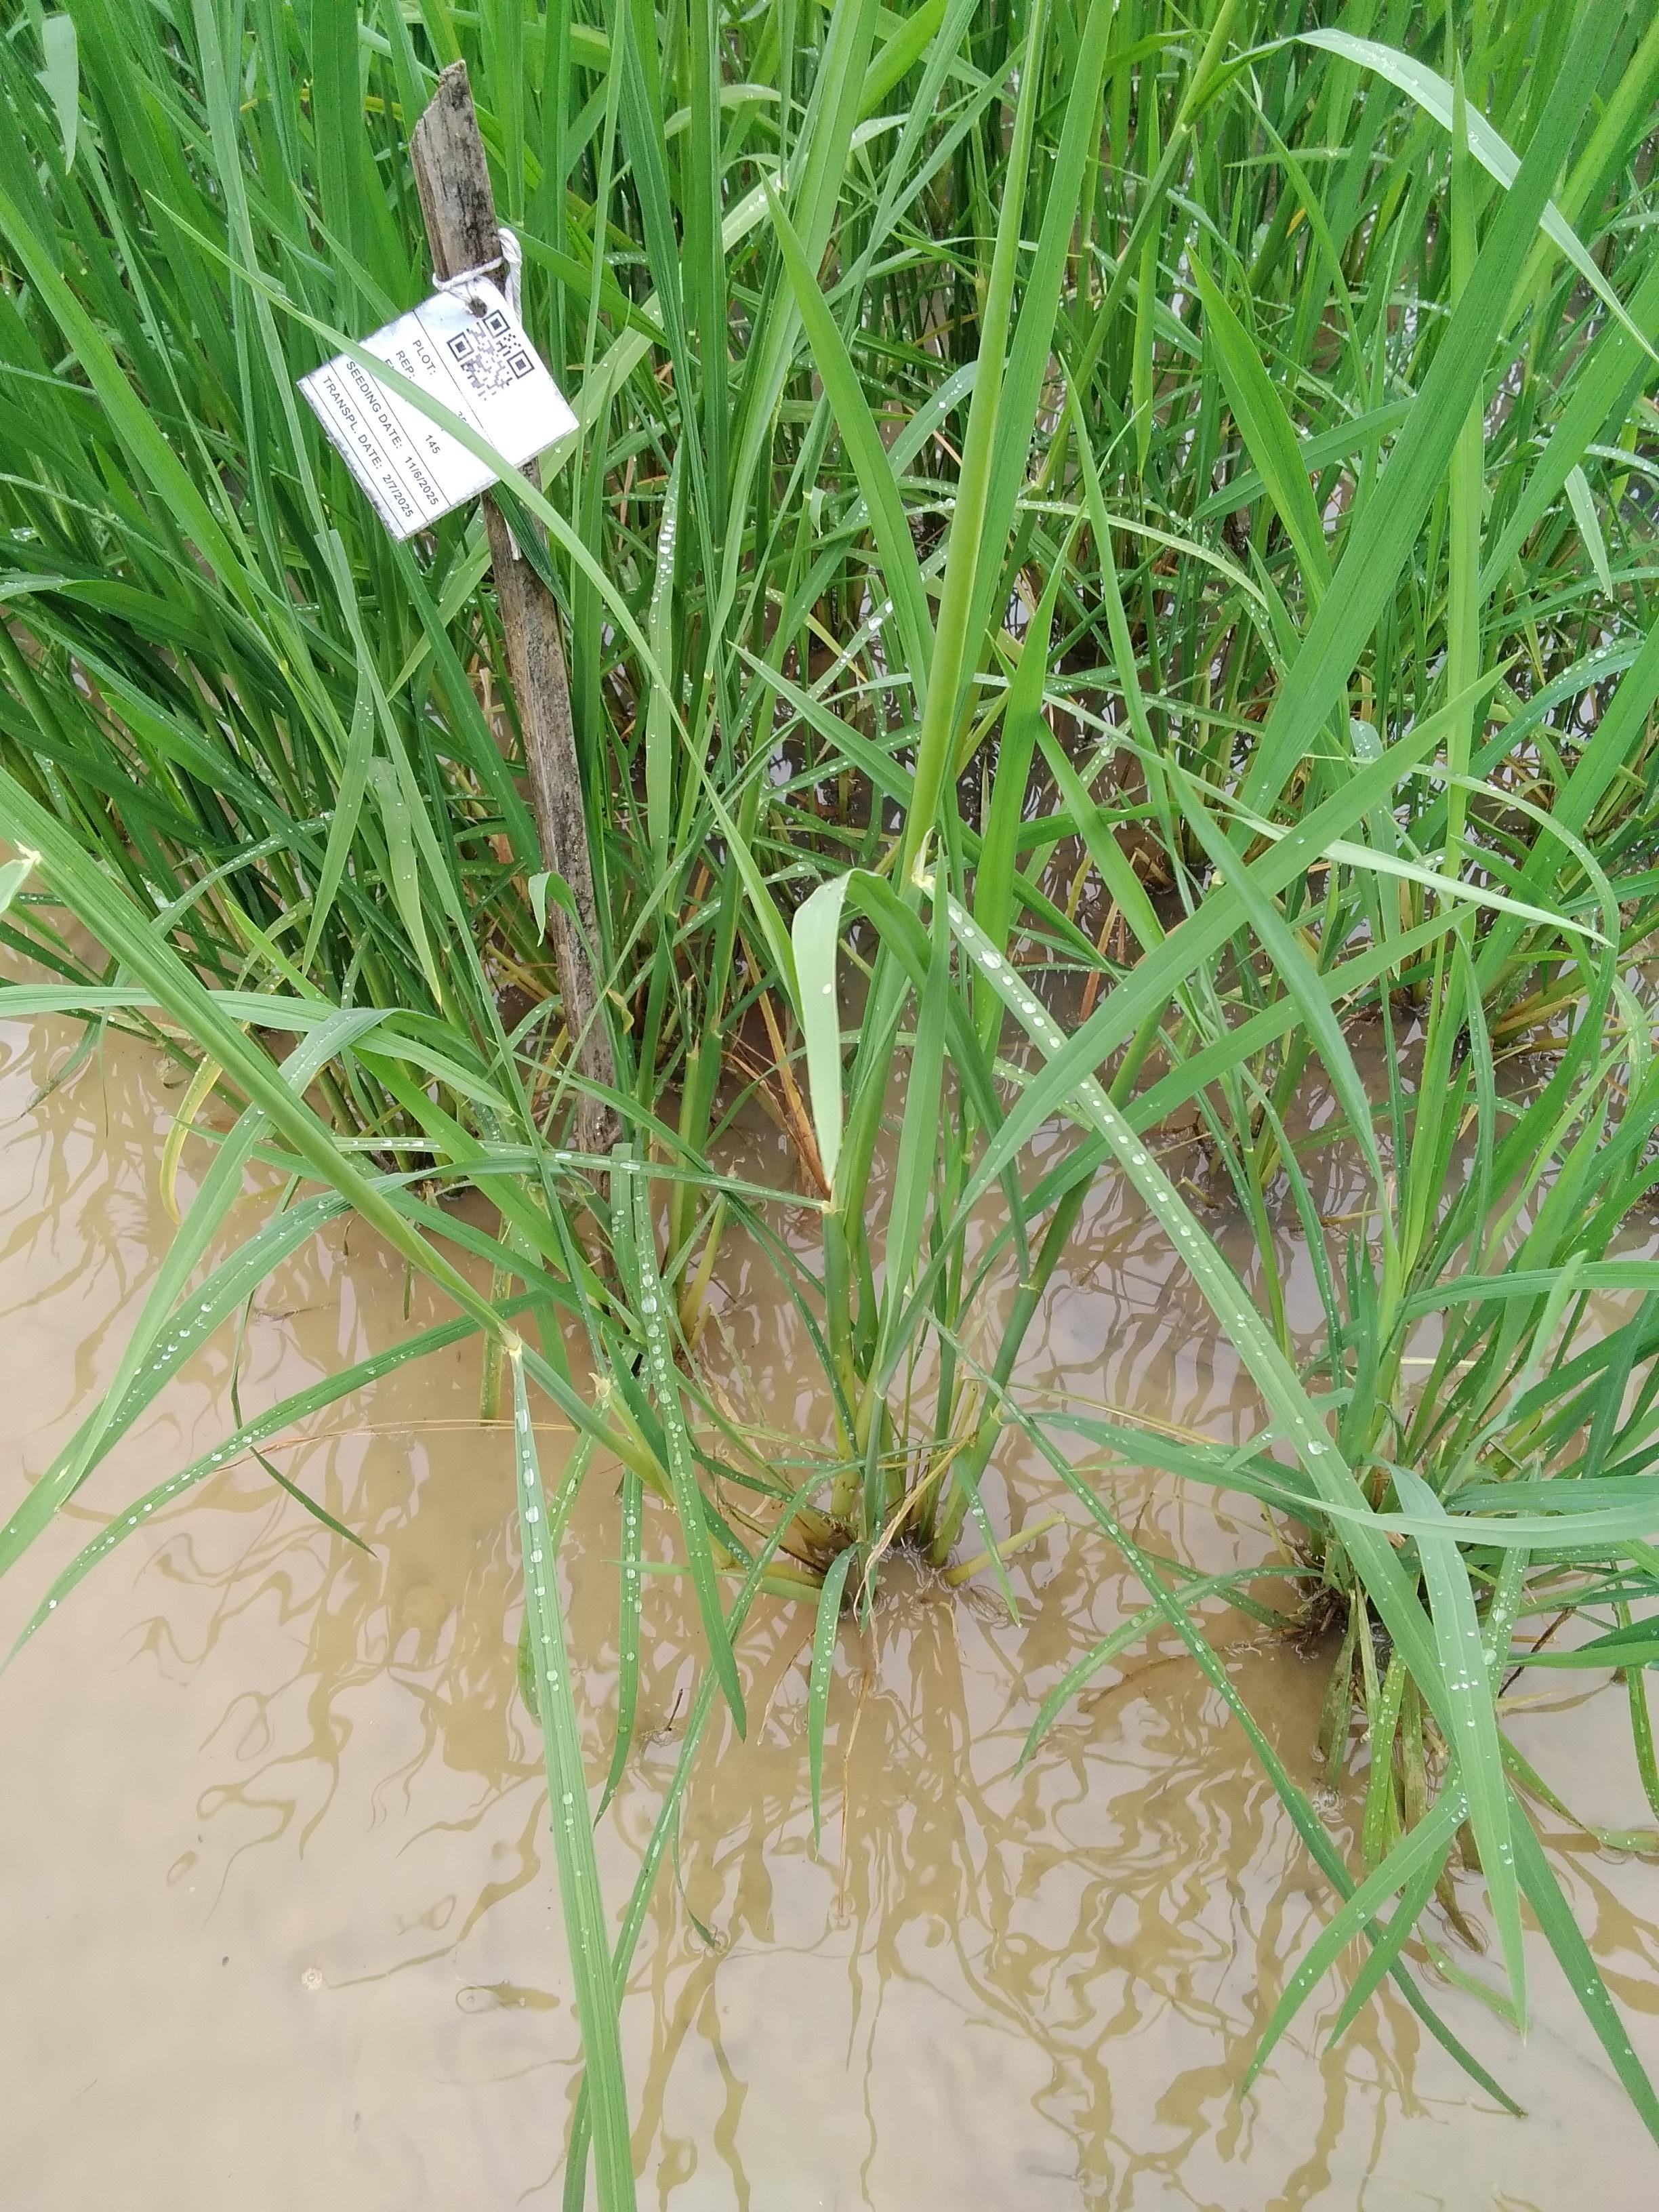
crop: rice
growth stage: booting
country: Nigeria
